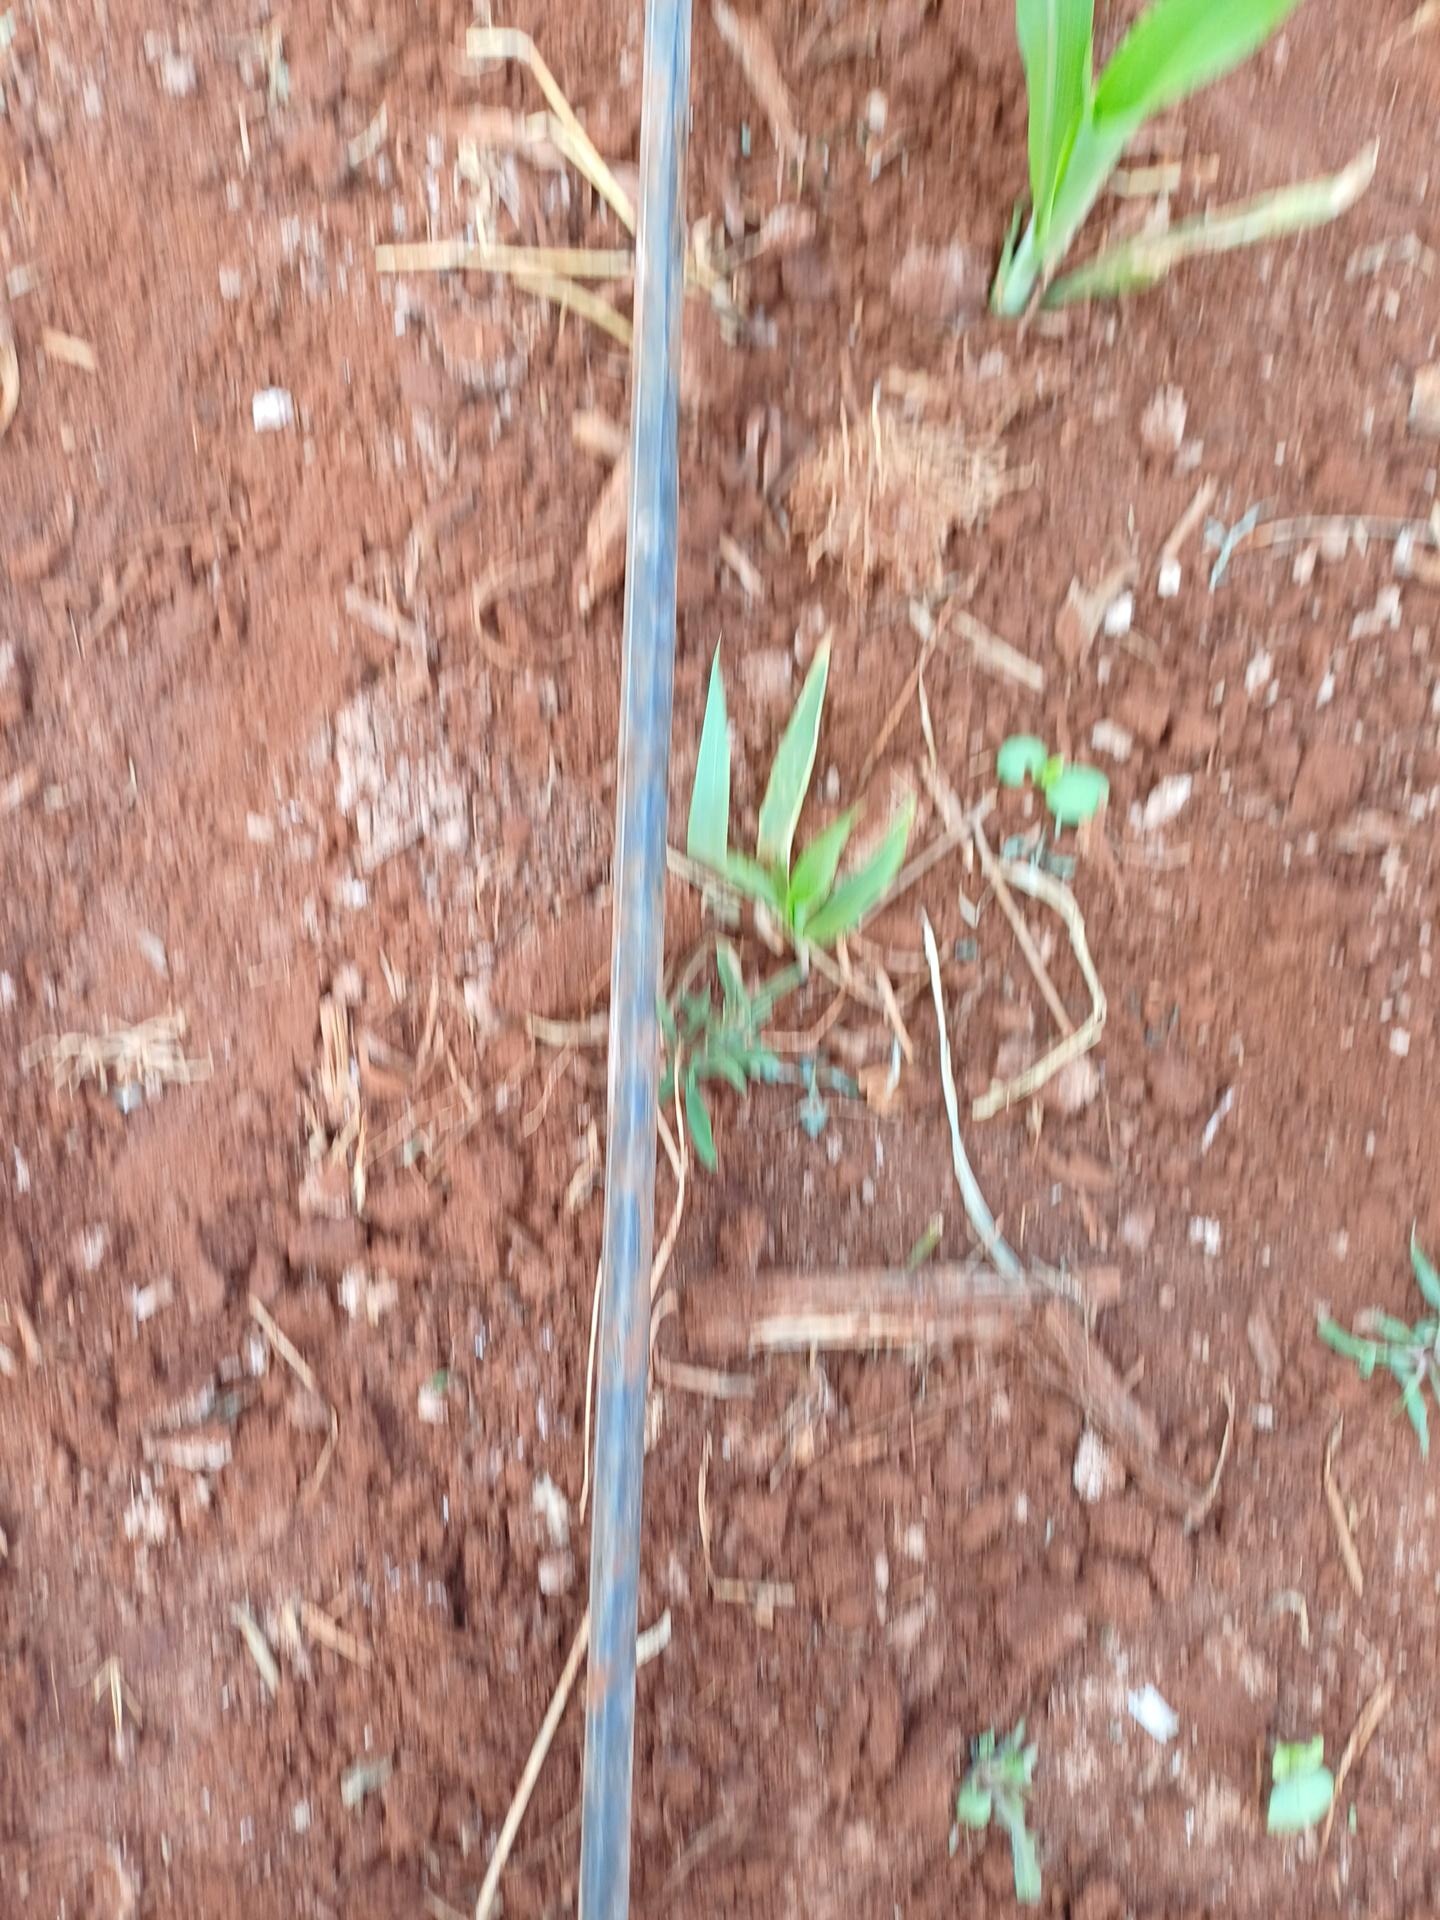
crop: sorghum
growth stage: vegetative
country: Kenya
